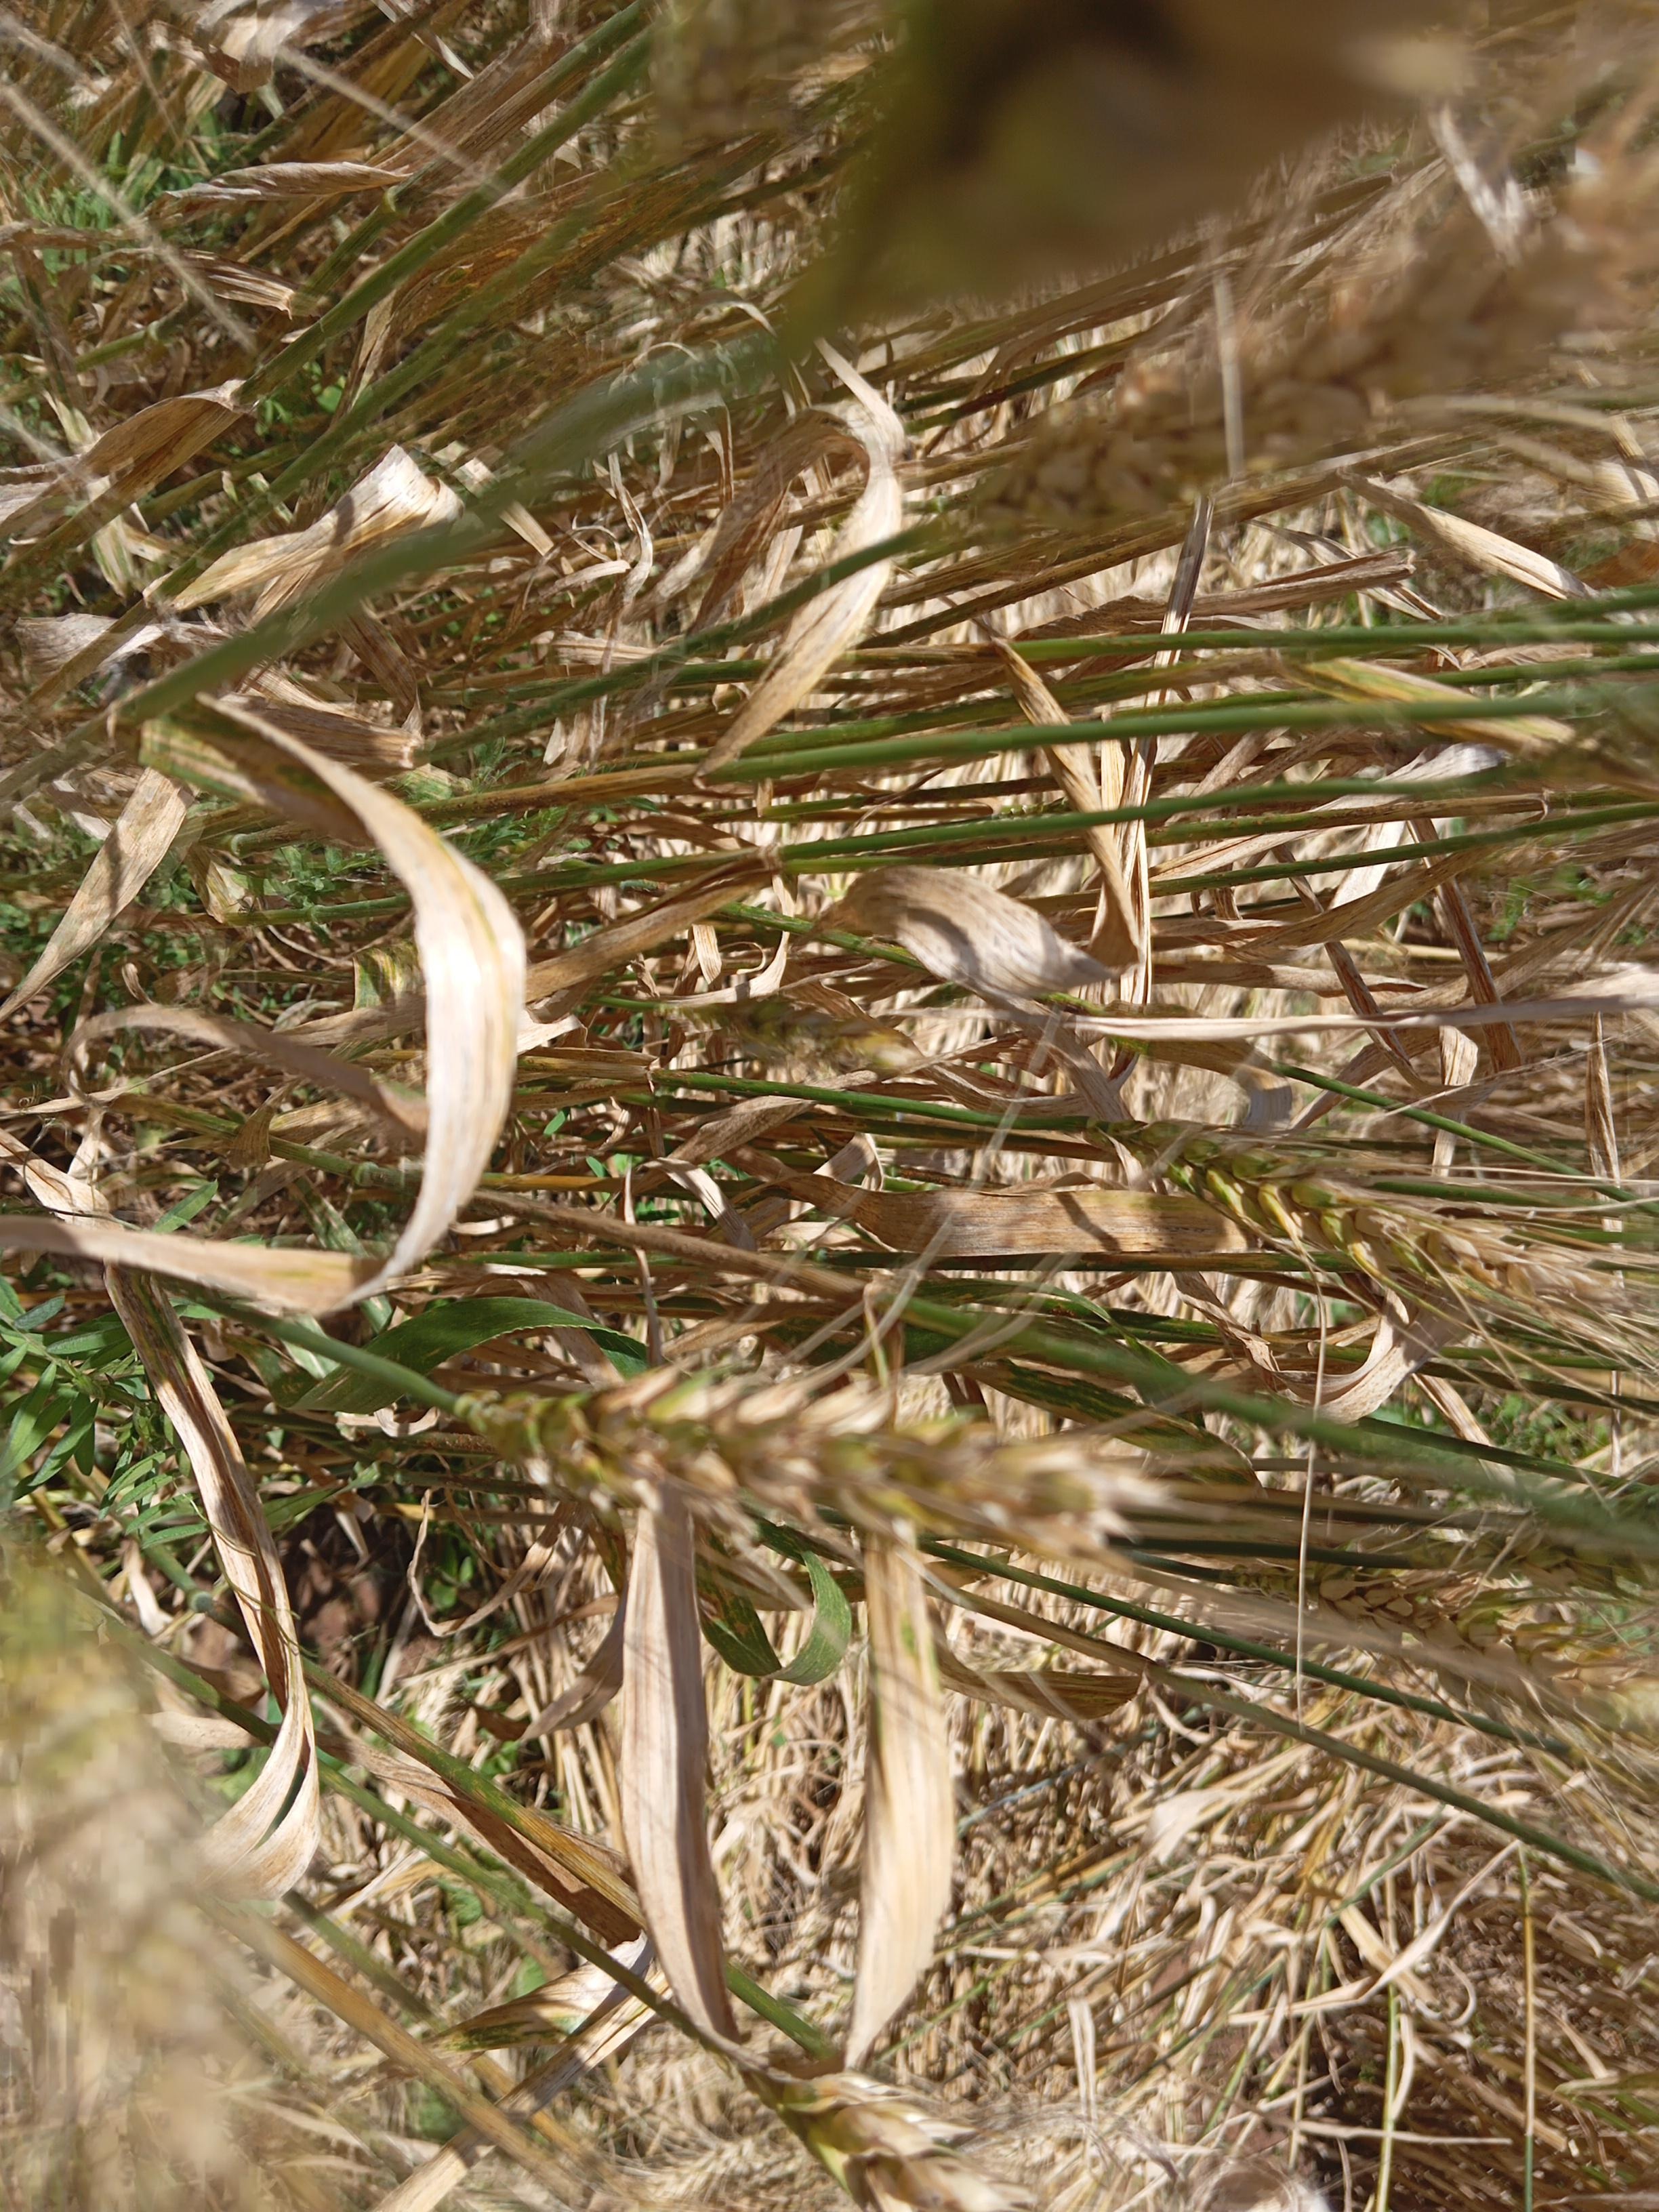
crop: wheat
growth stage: maturity
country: Kenya
